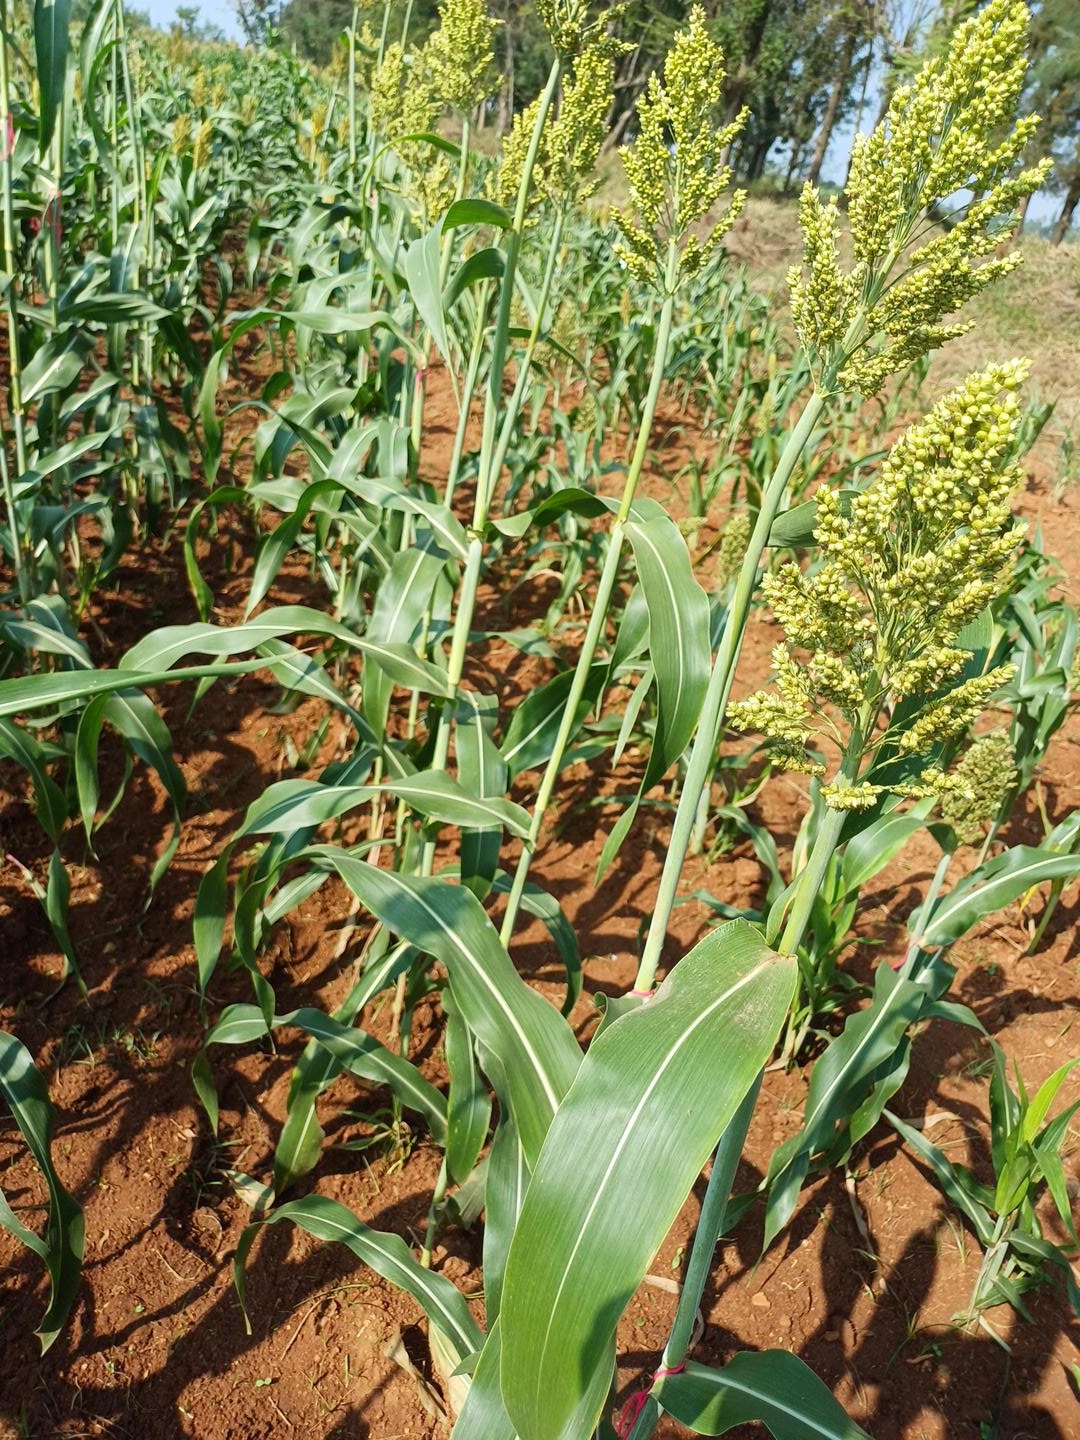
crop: sorghum
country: Kenya
